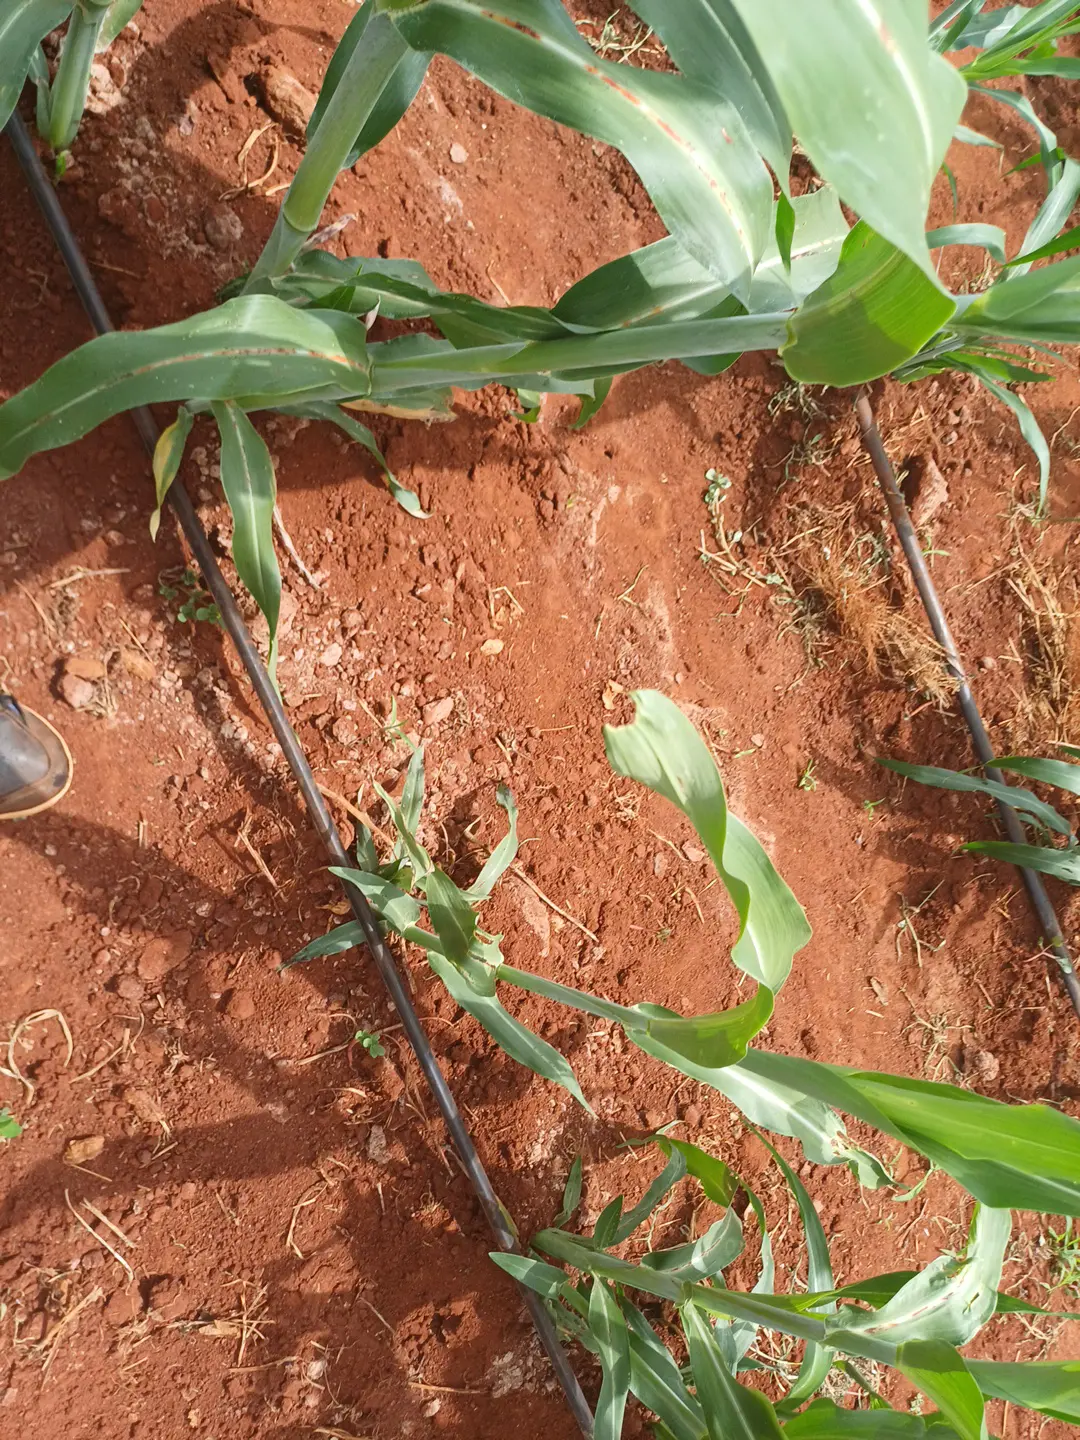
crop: sorghum
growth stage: vegetative
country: Kenya
